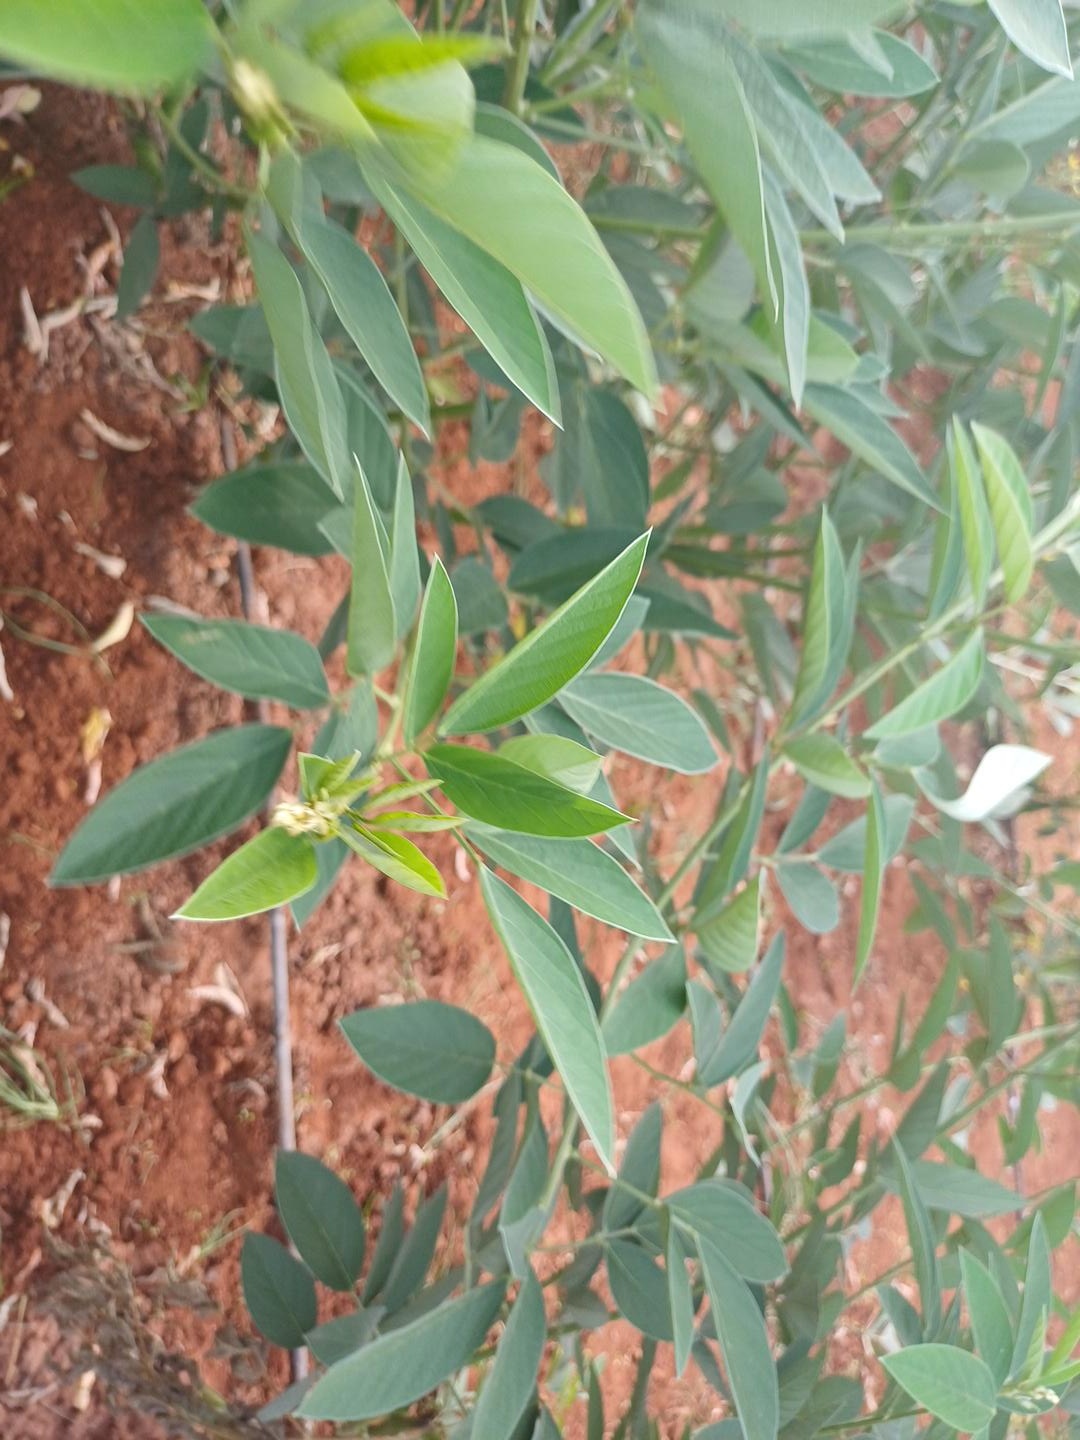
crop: pigeonpea
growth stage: development pod
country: Kenya
